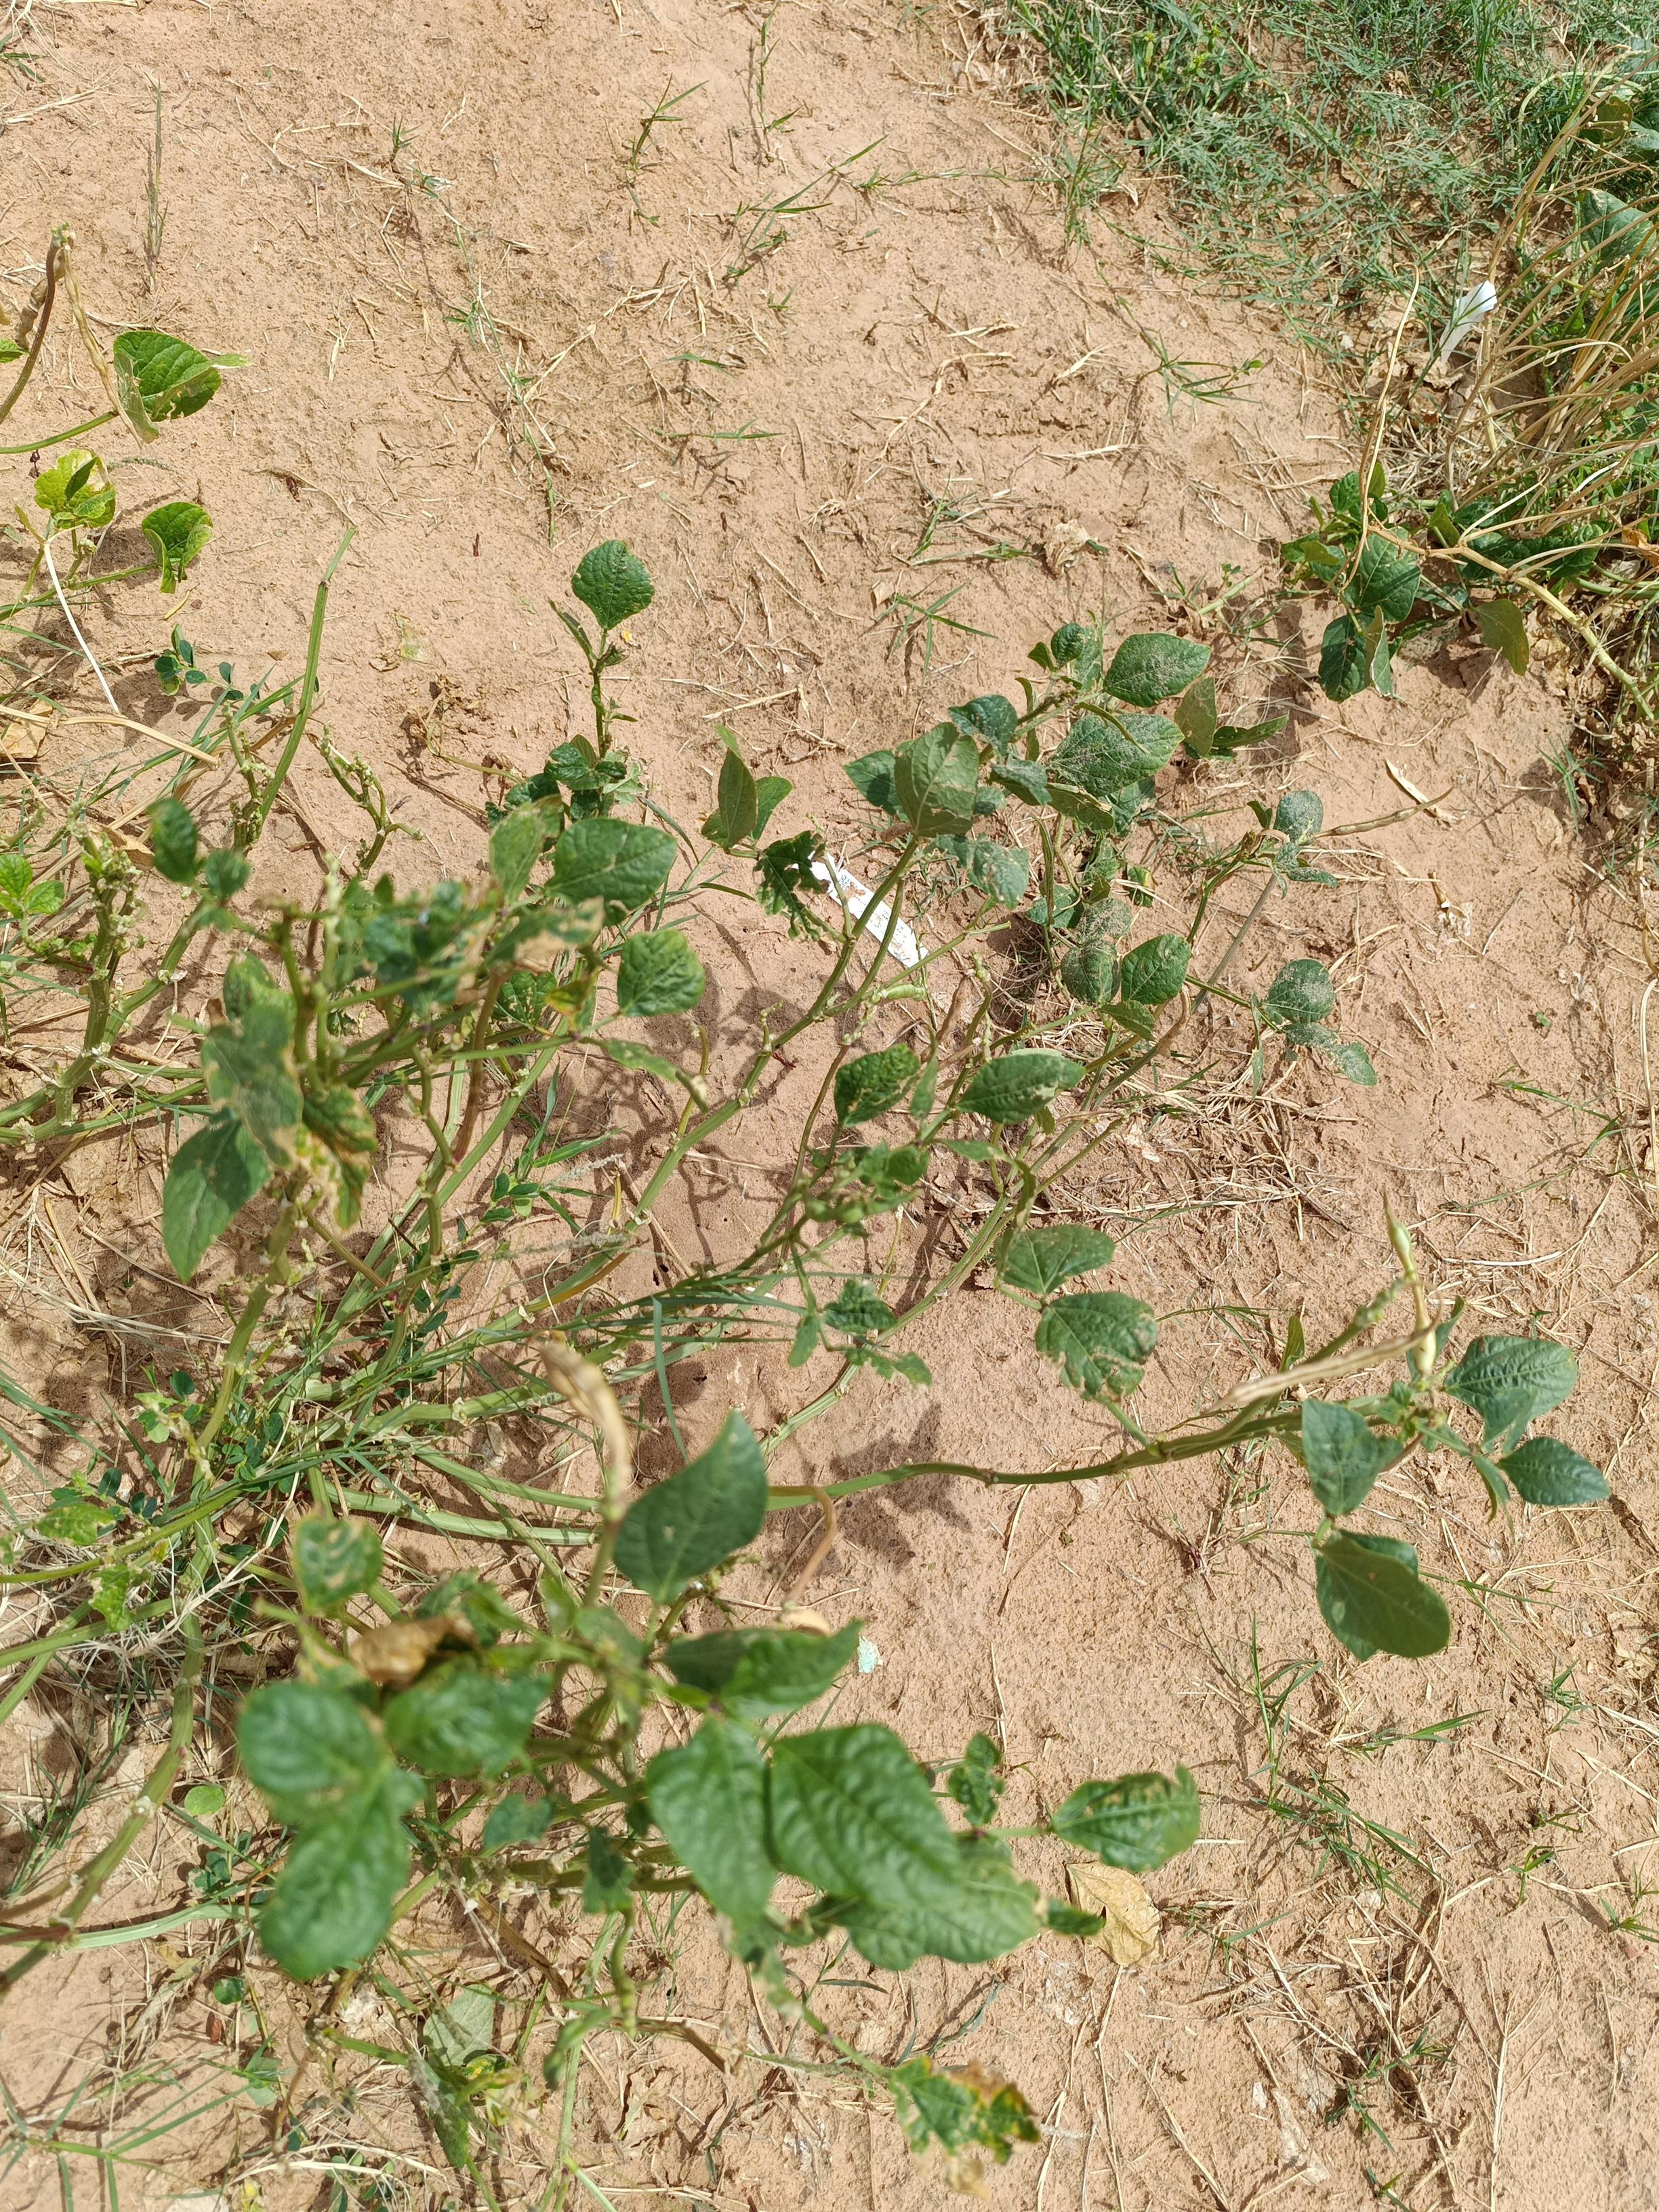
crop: cowpea
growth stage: development pod
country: Nigeria
